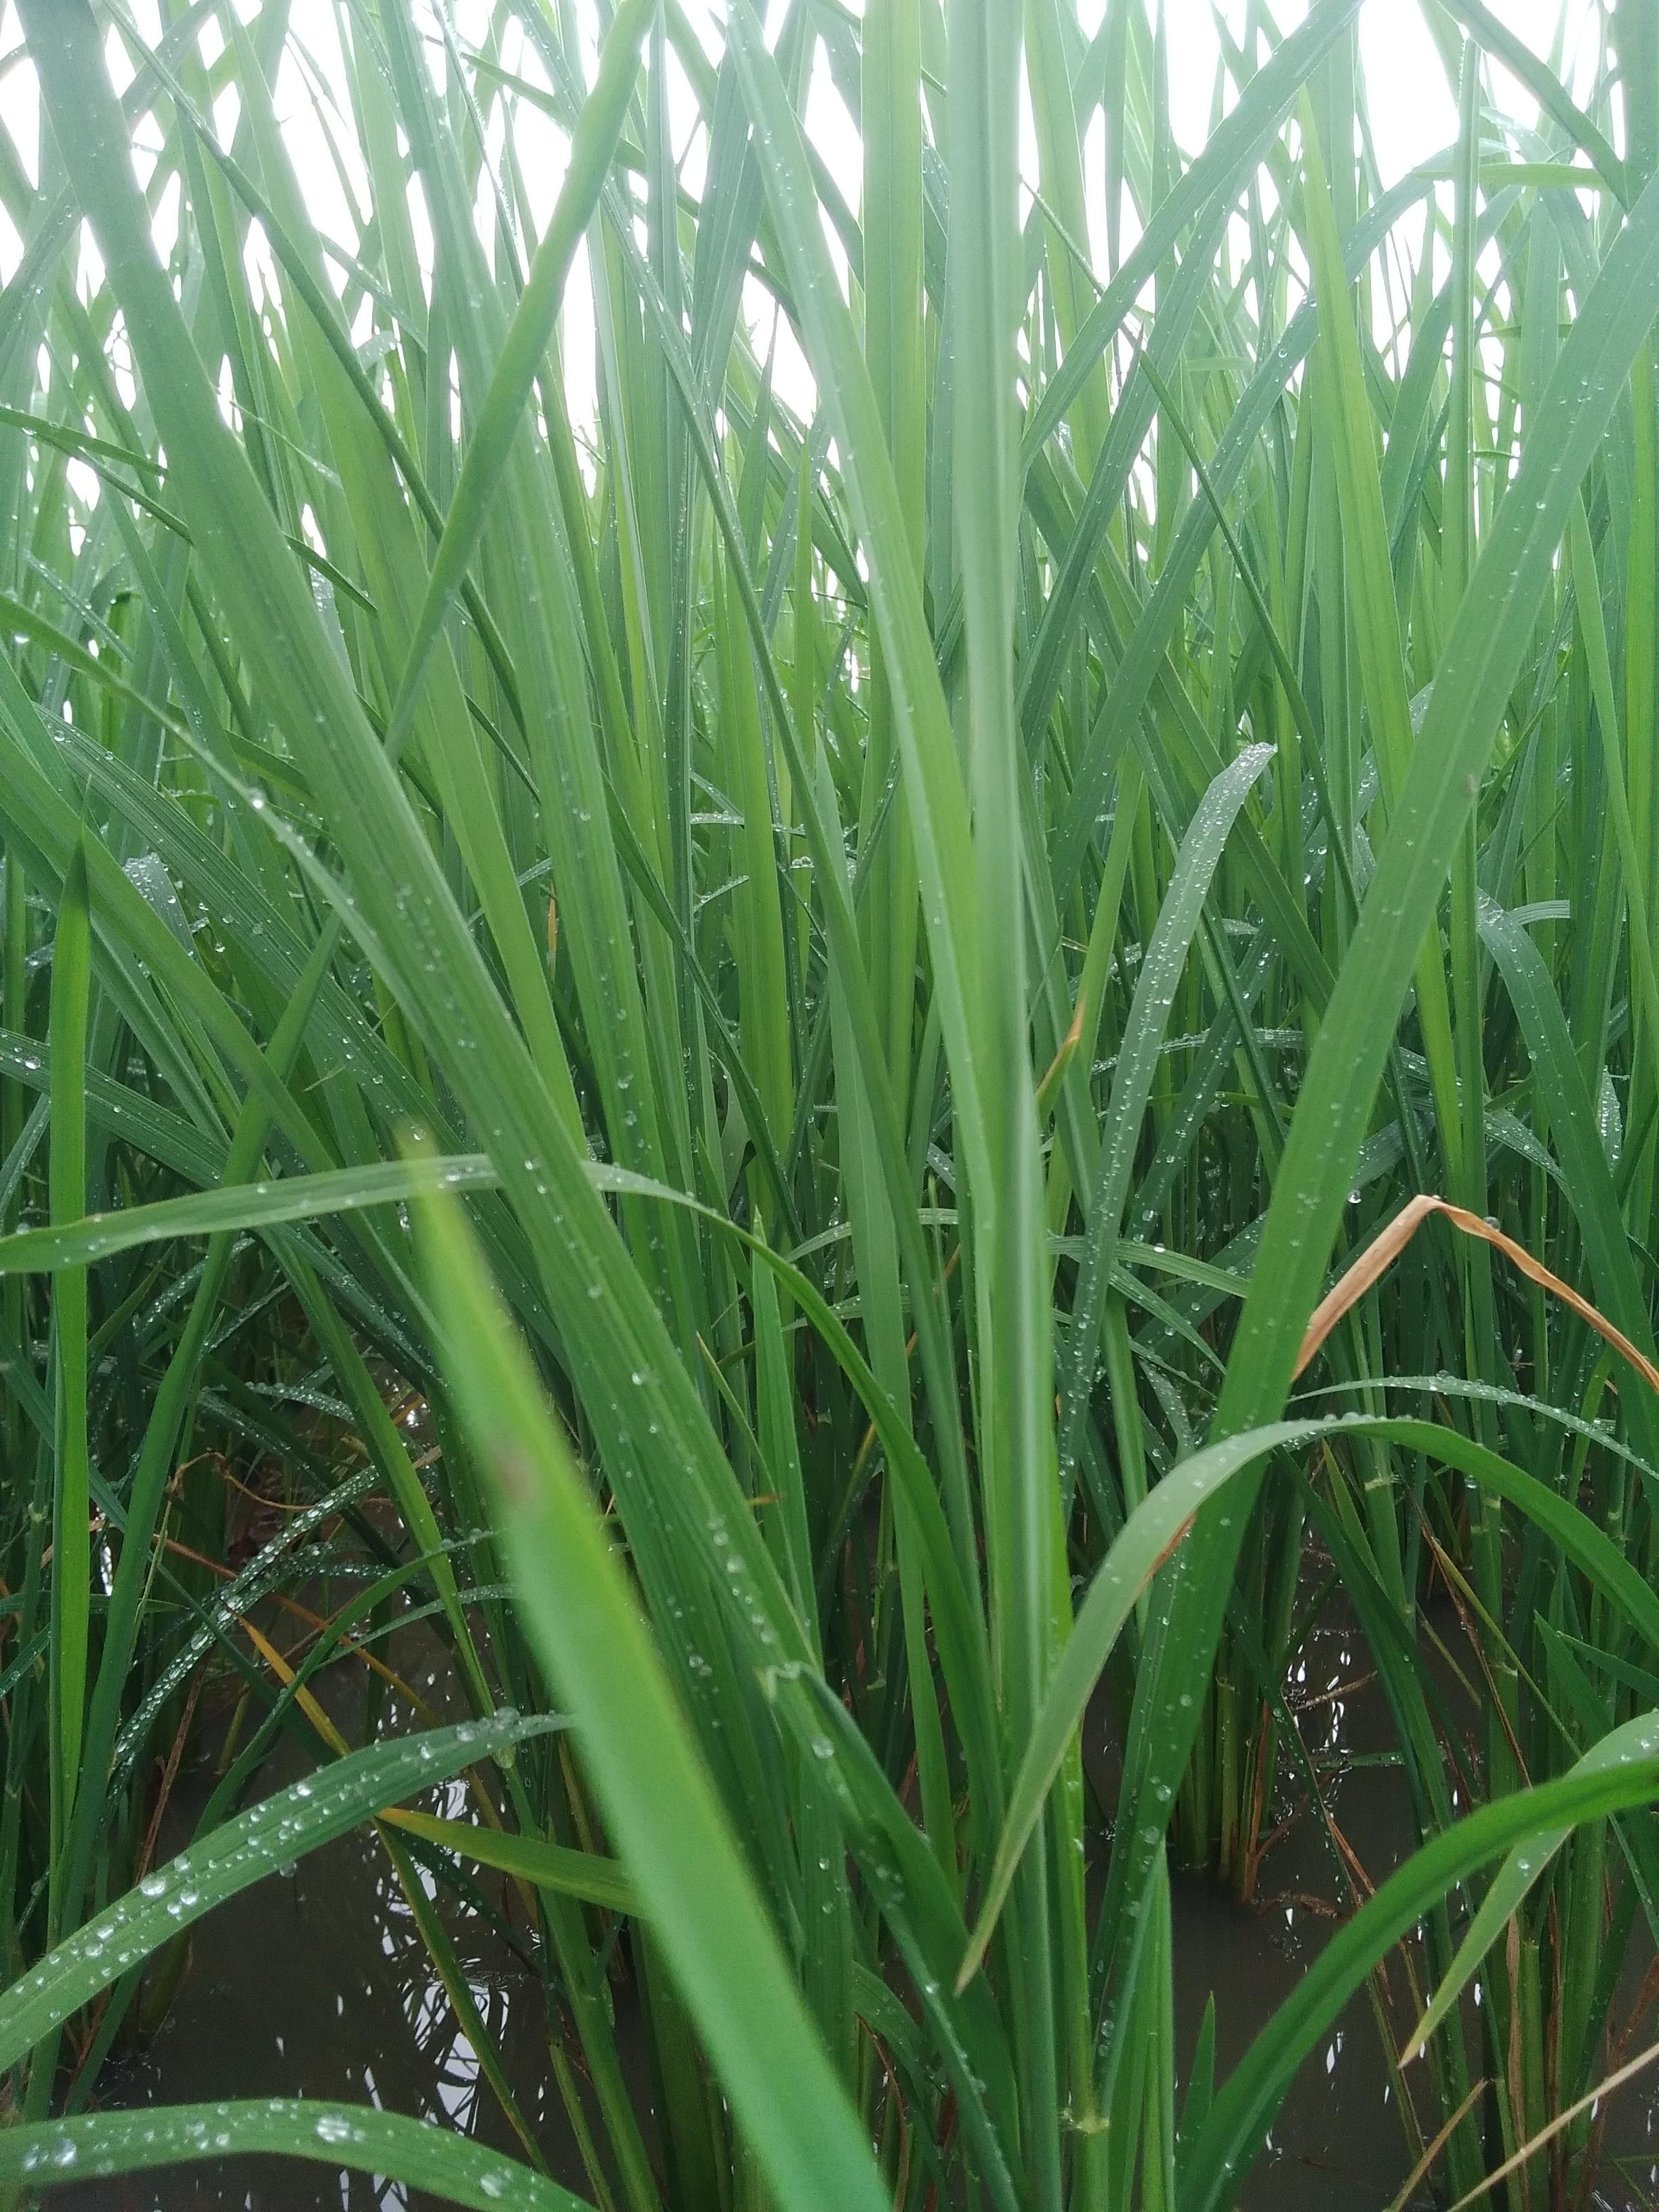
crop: rice
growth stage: vegetative
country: Nigeria
